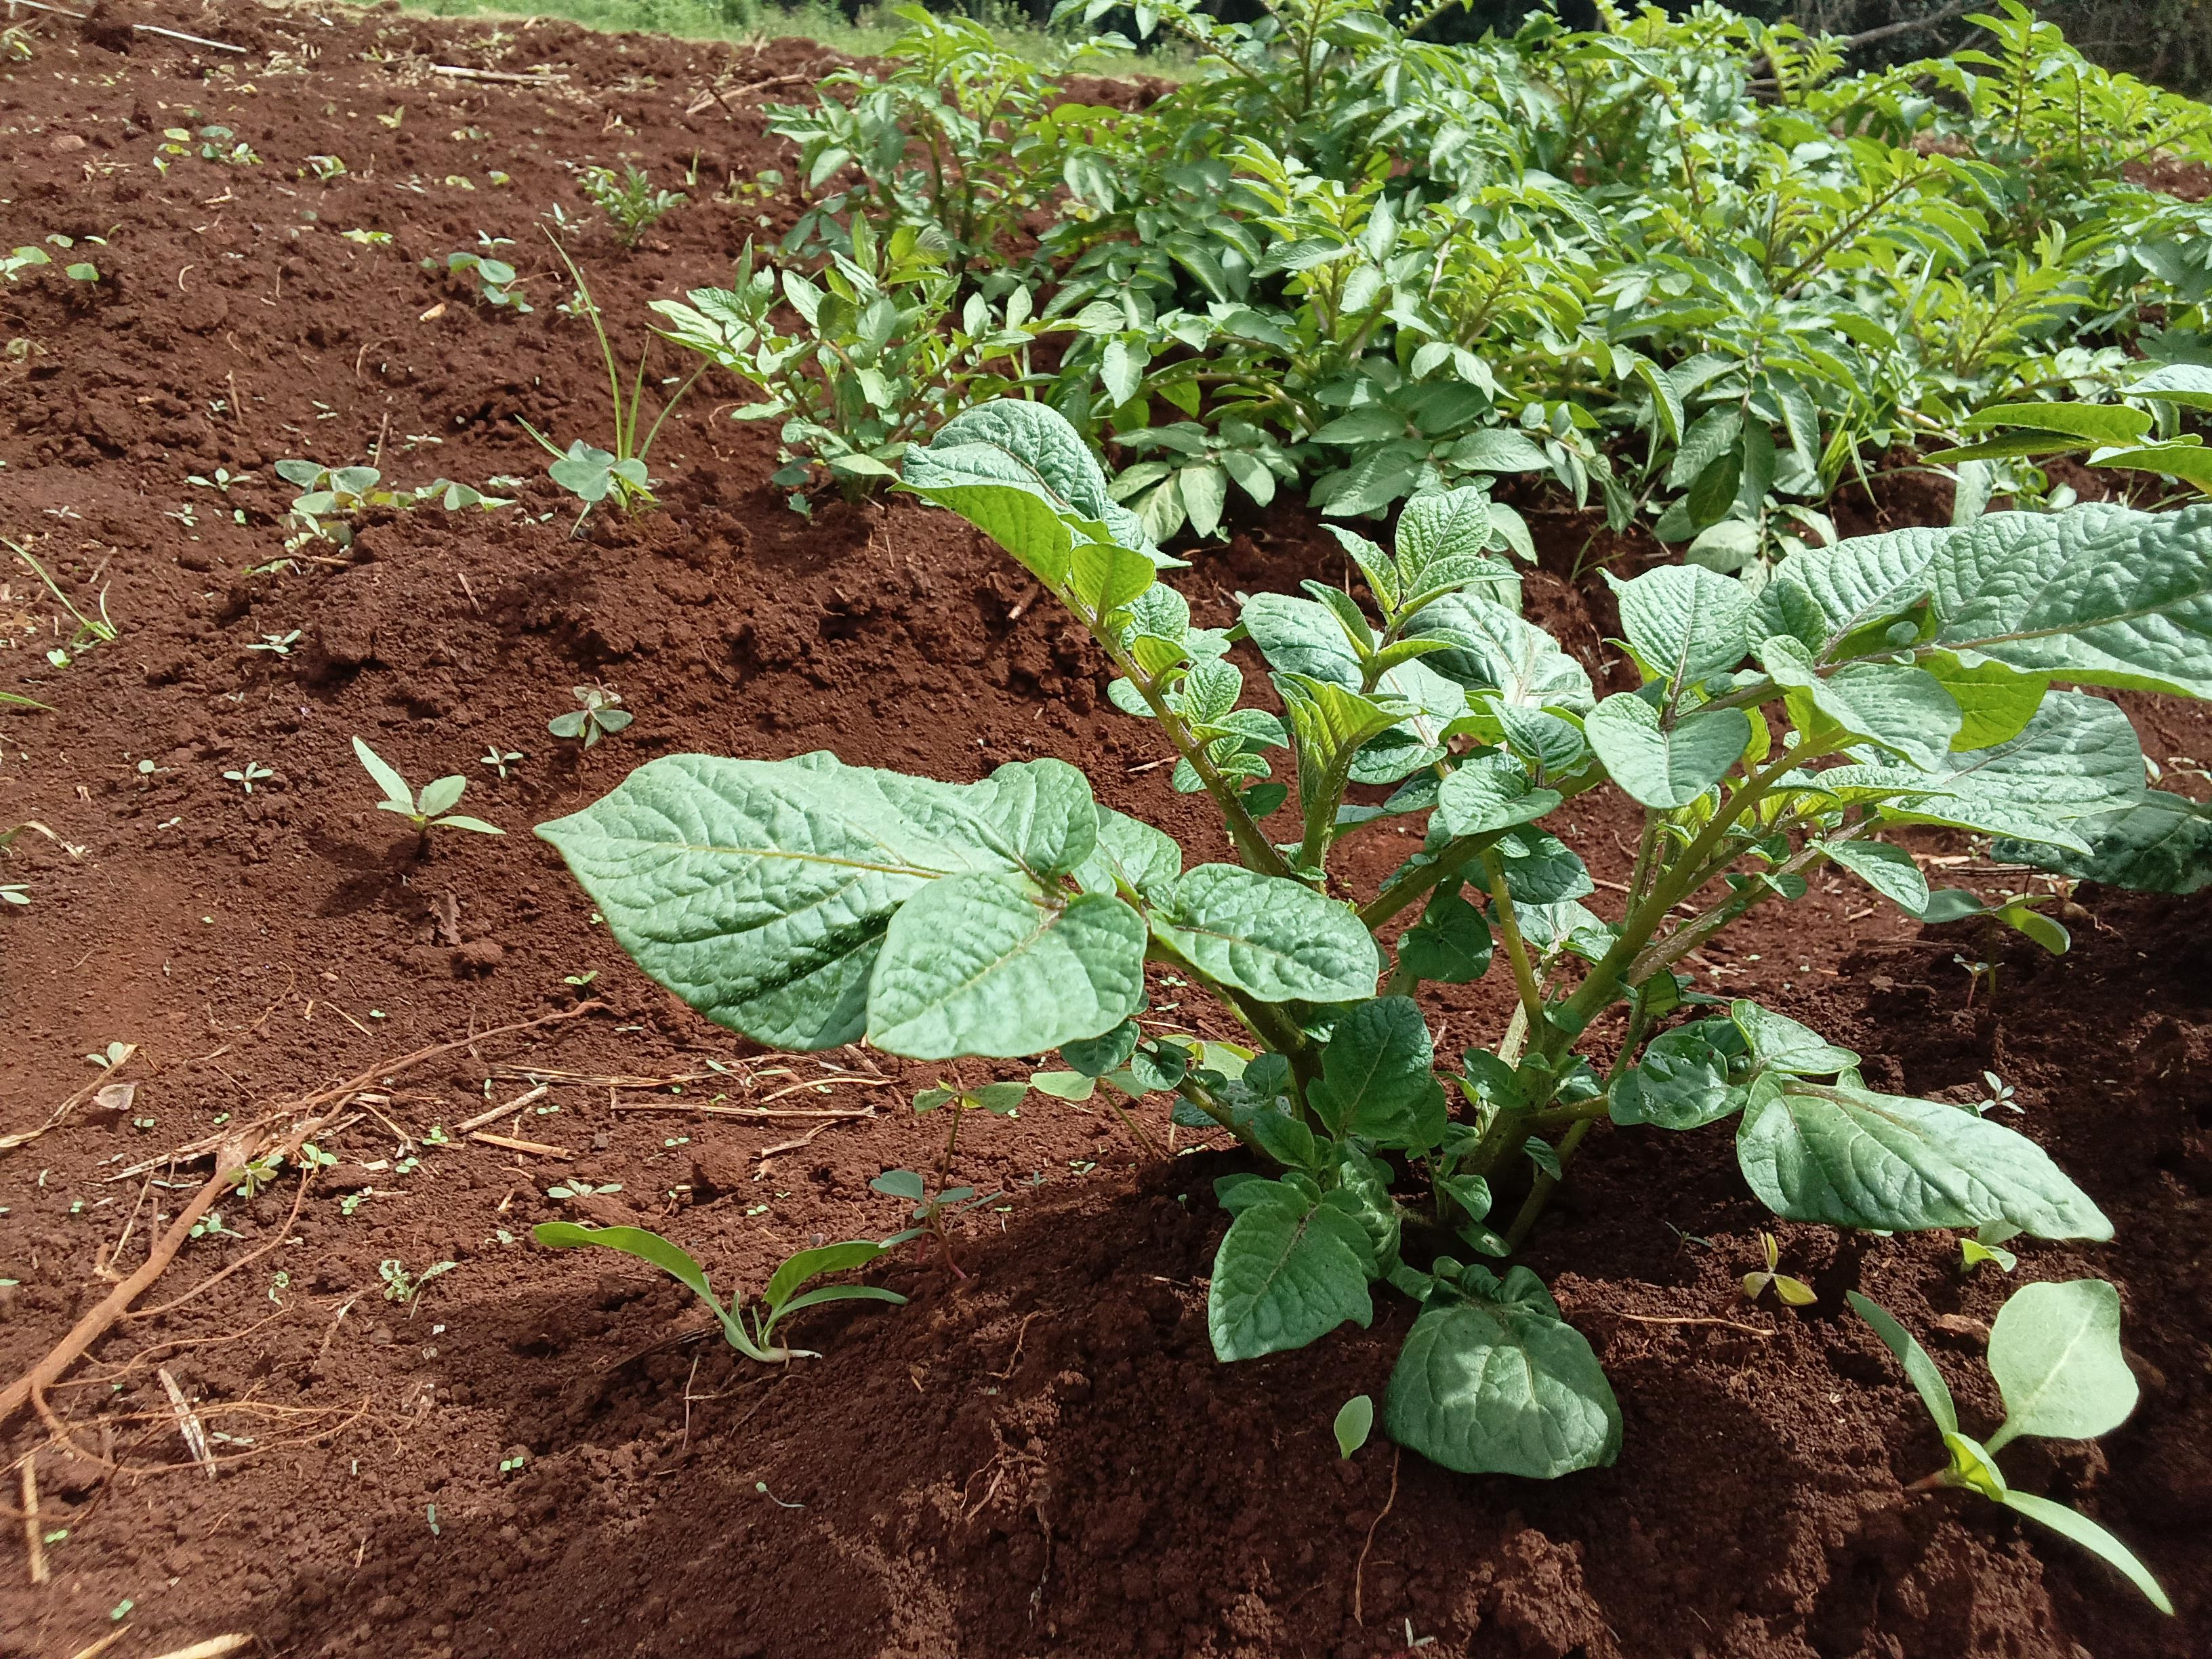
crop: potato
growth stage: vegetative
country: Kenya
